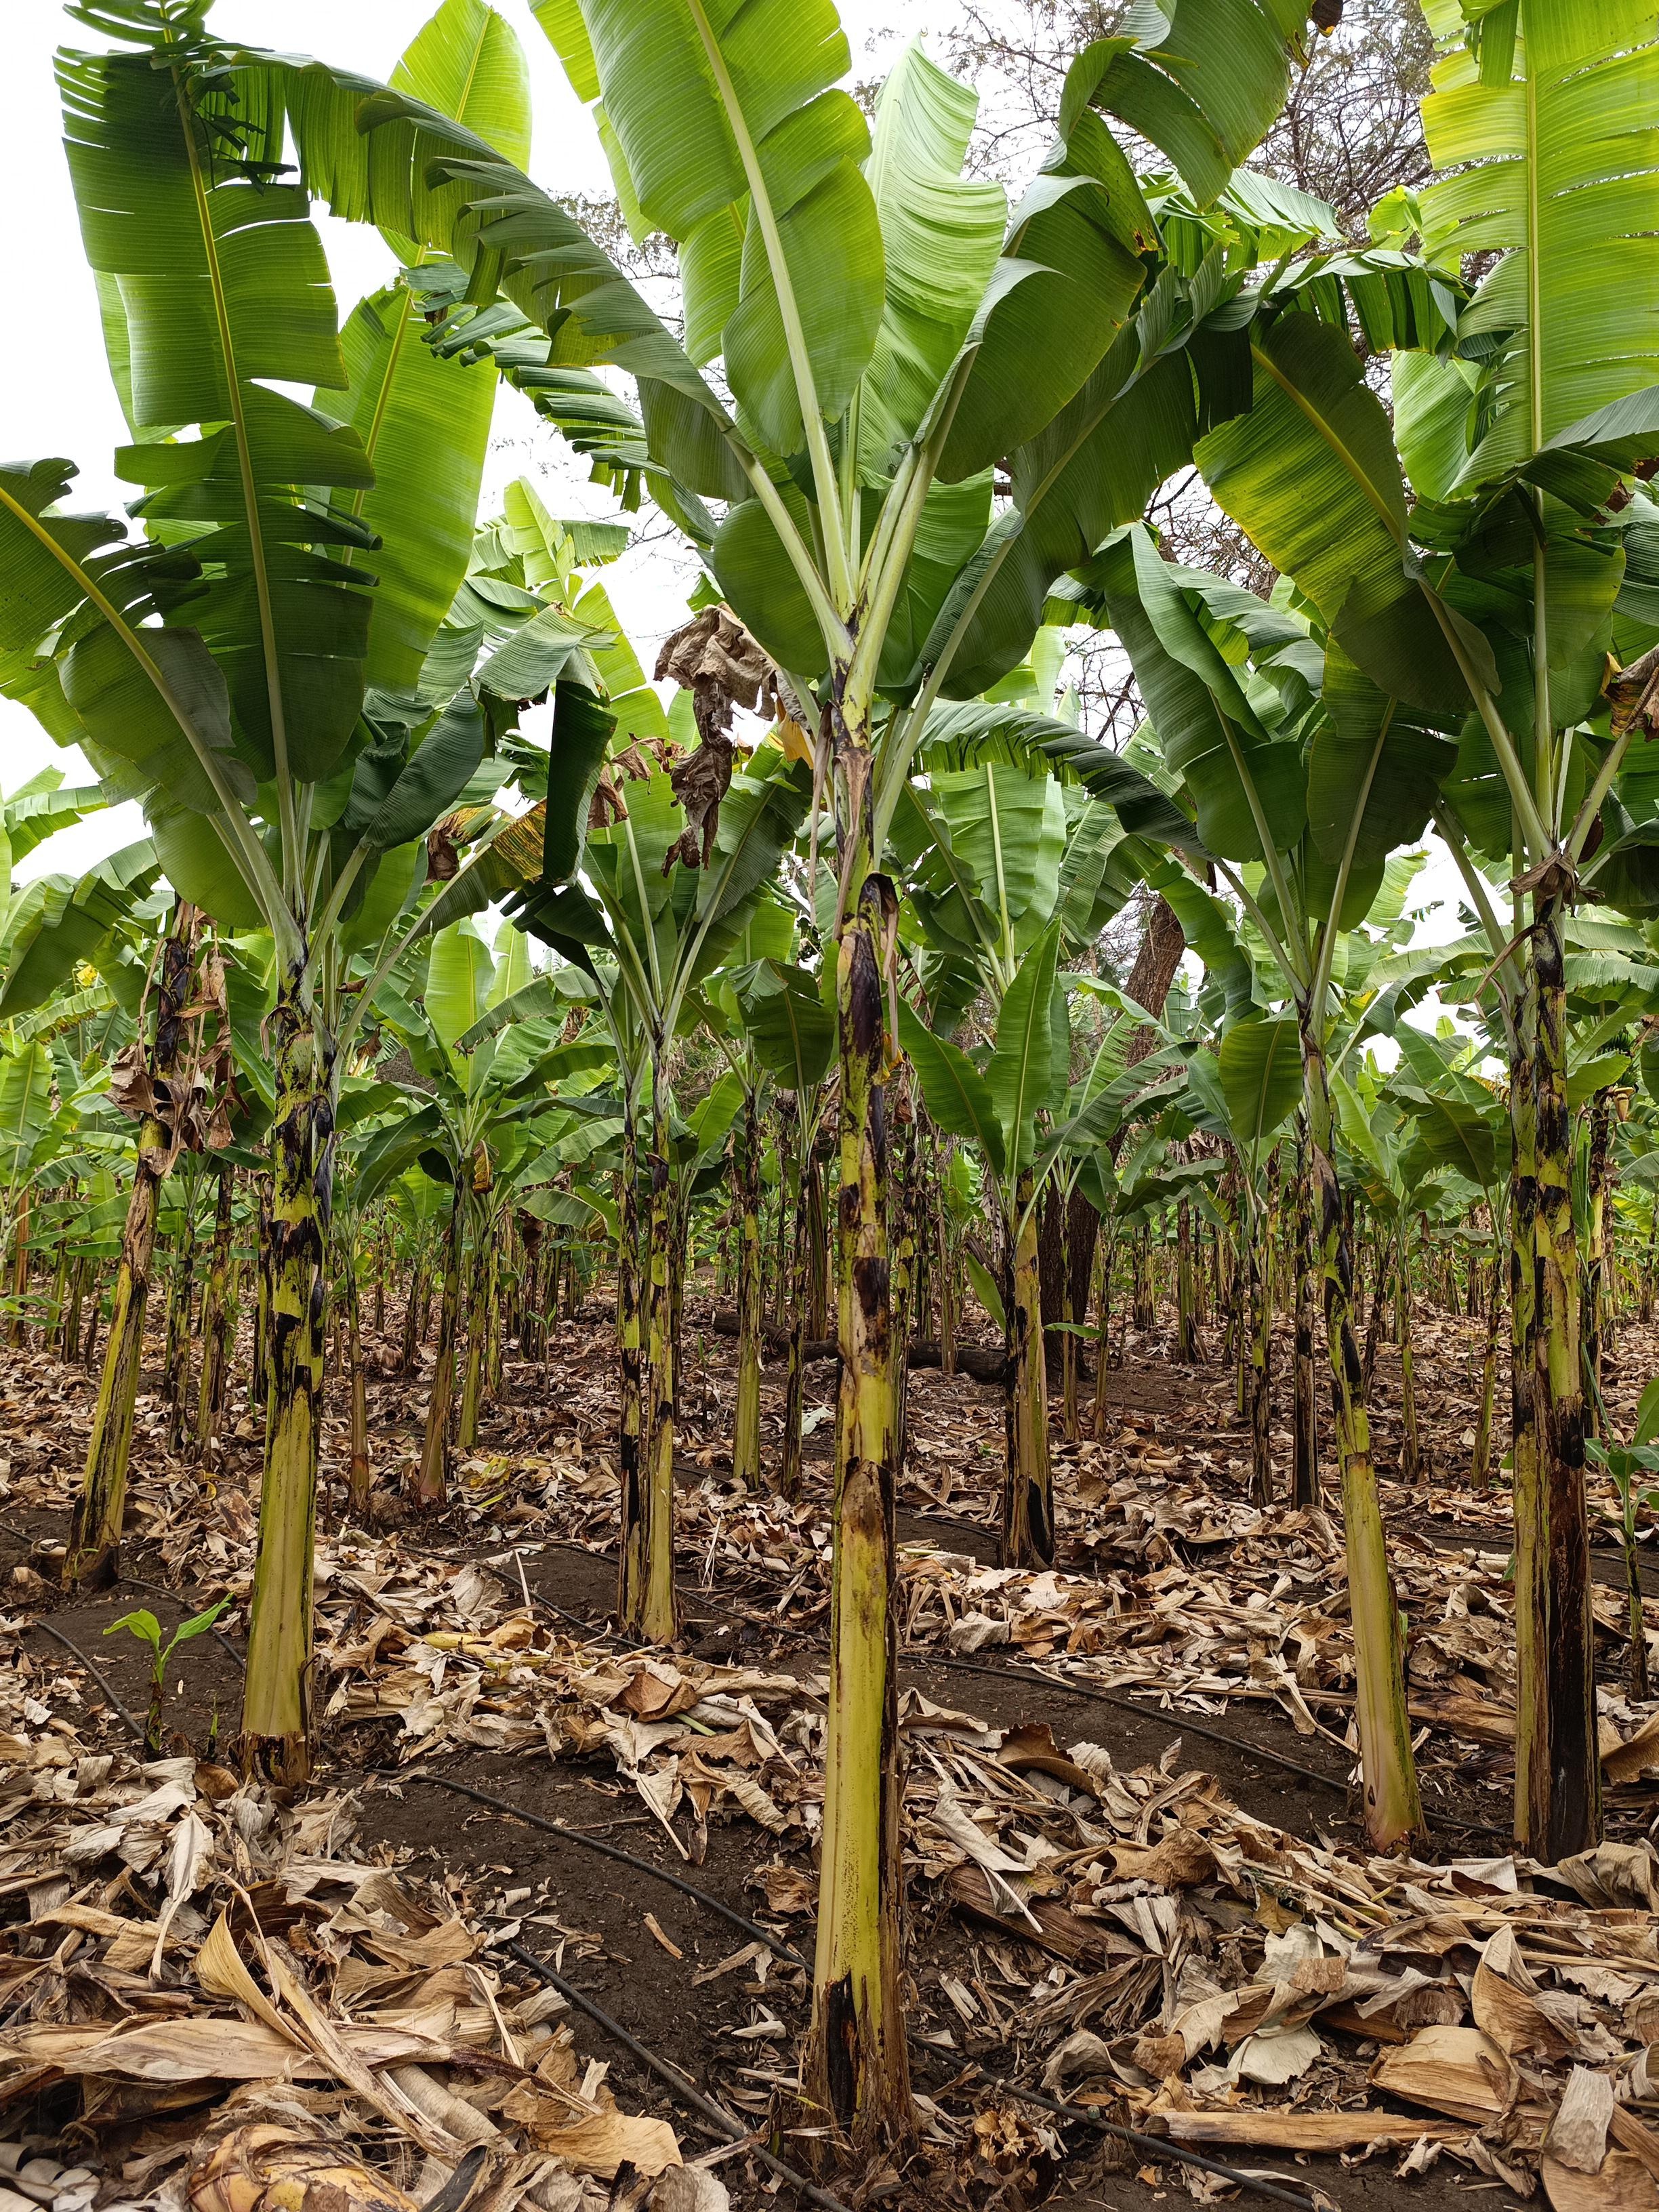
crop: banana
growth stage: vegetative
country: Tanzania
